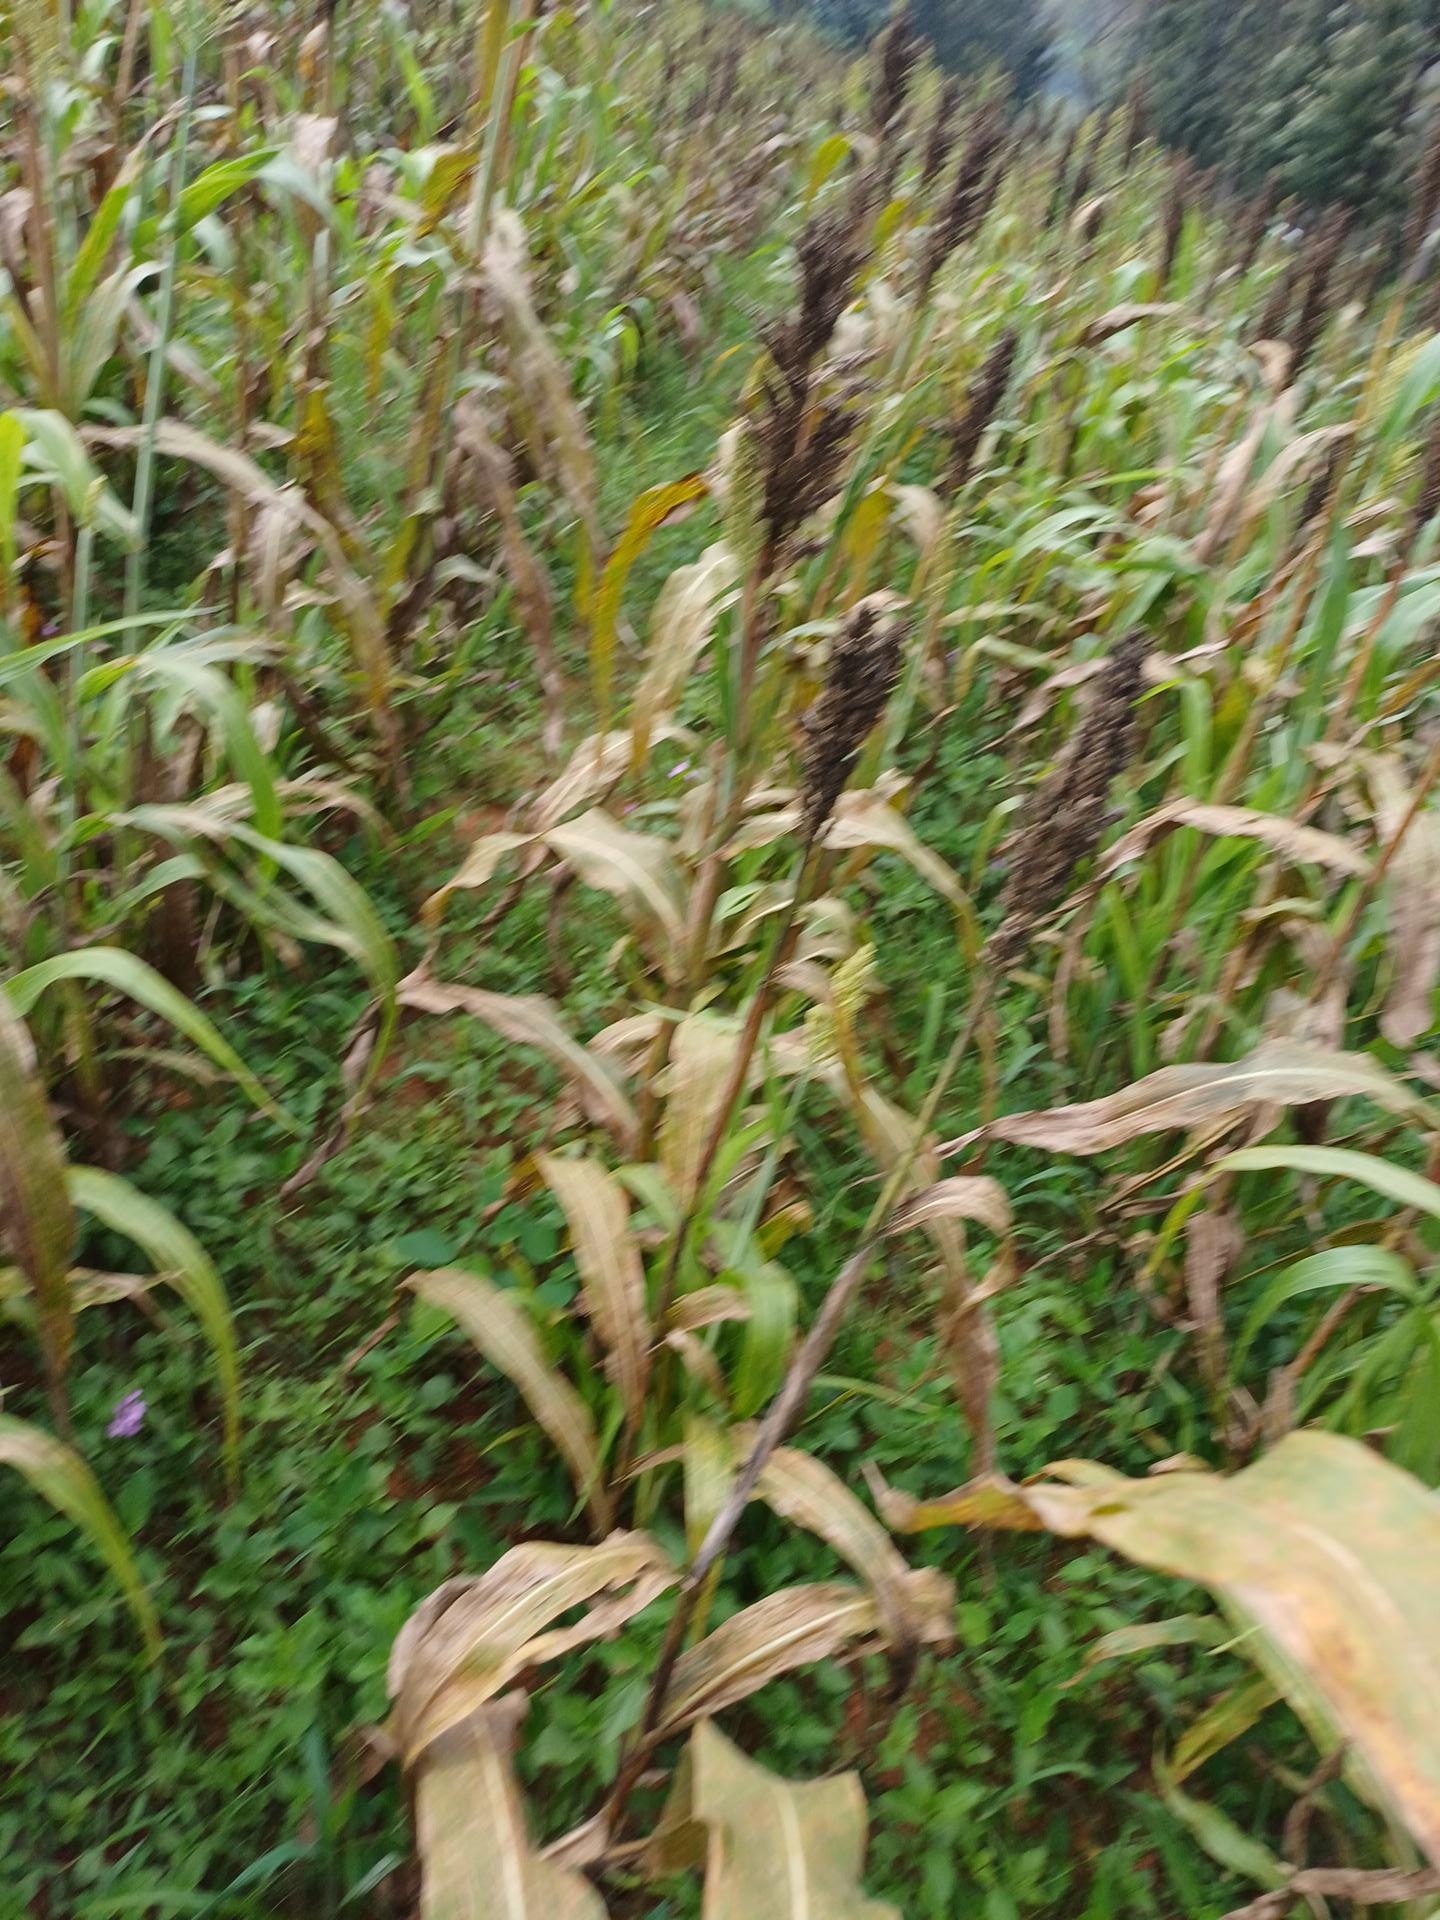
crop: sorghum
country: Kenya
